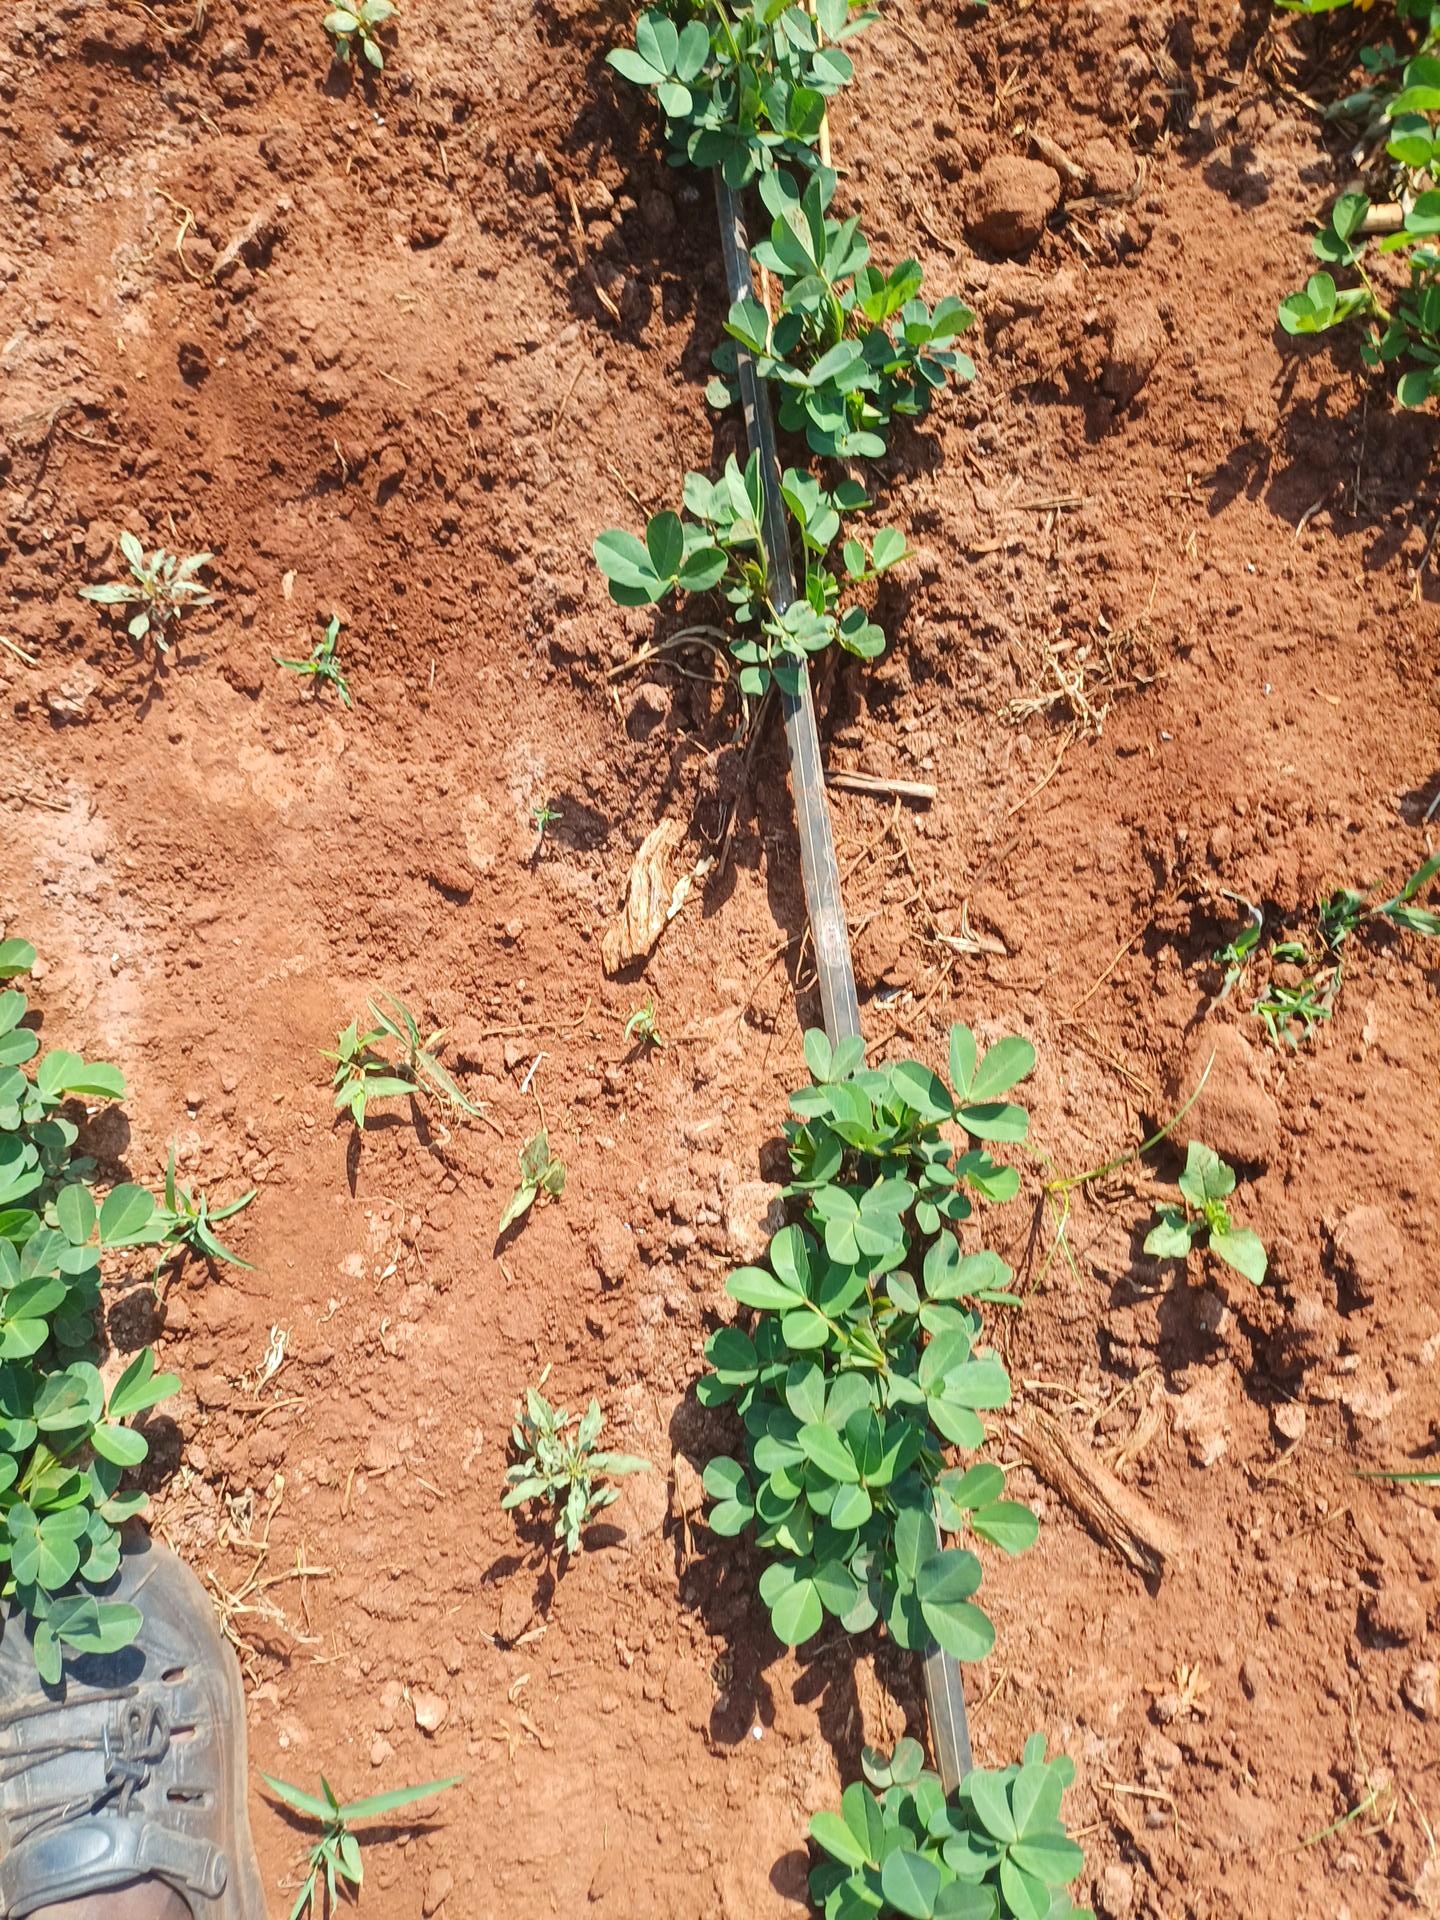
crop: groundnut
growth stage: vegetative
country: Kenya
